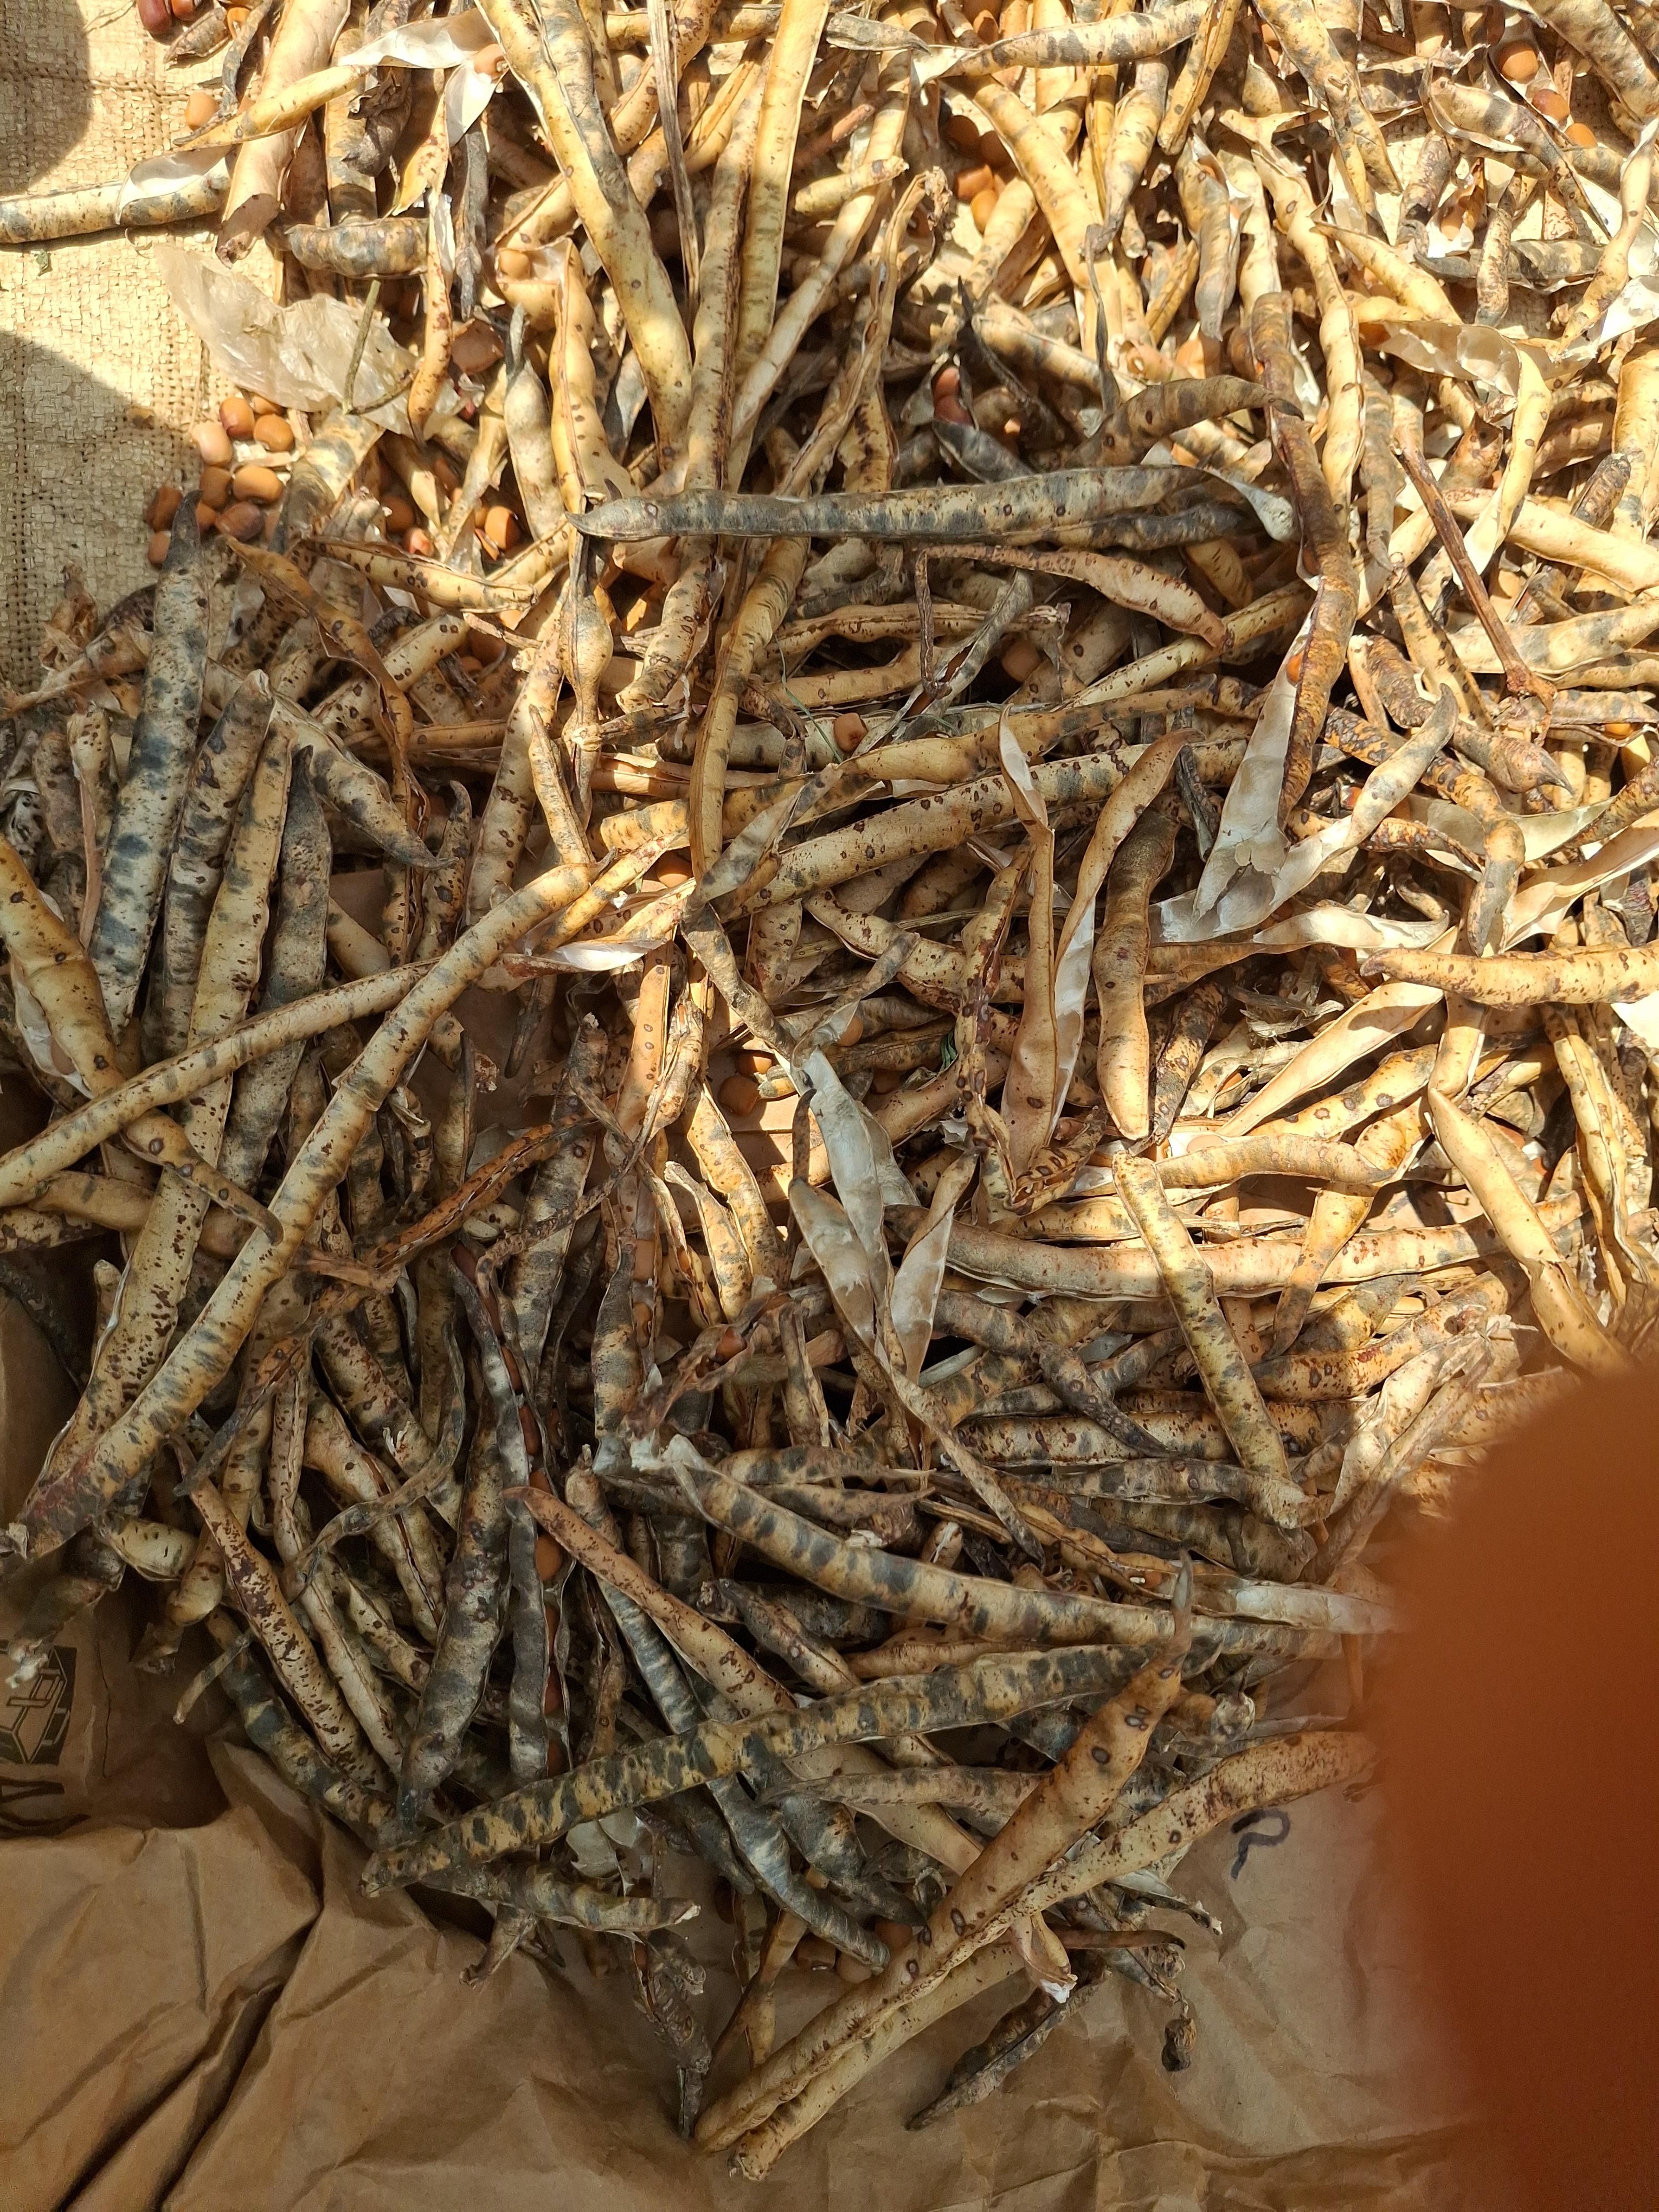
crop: cowpea
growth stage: harvest
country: Nigeria
